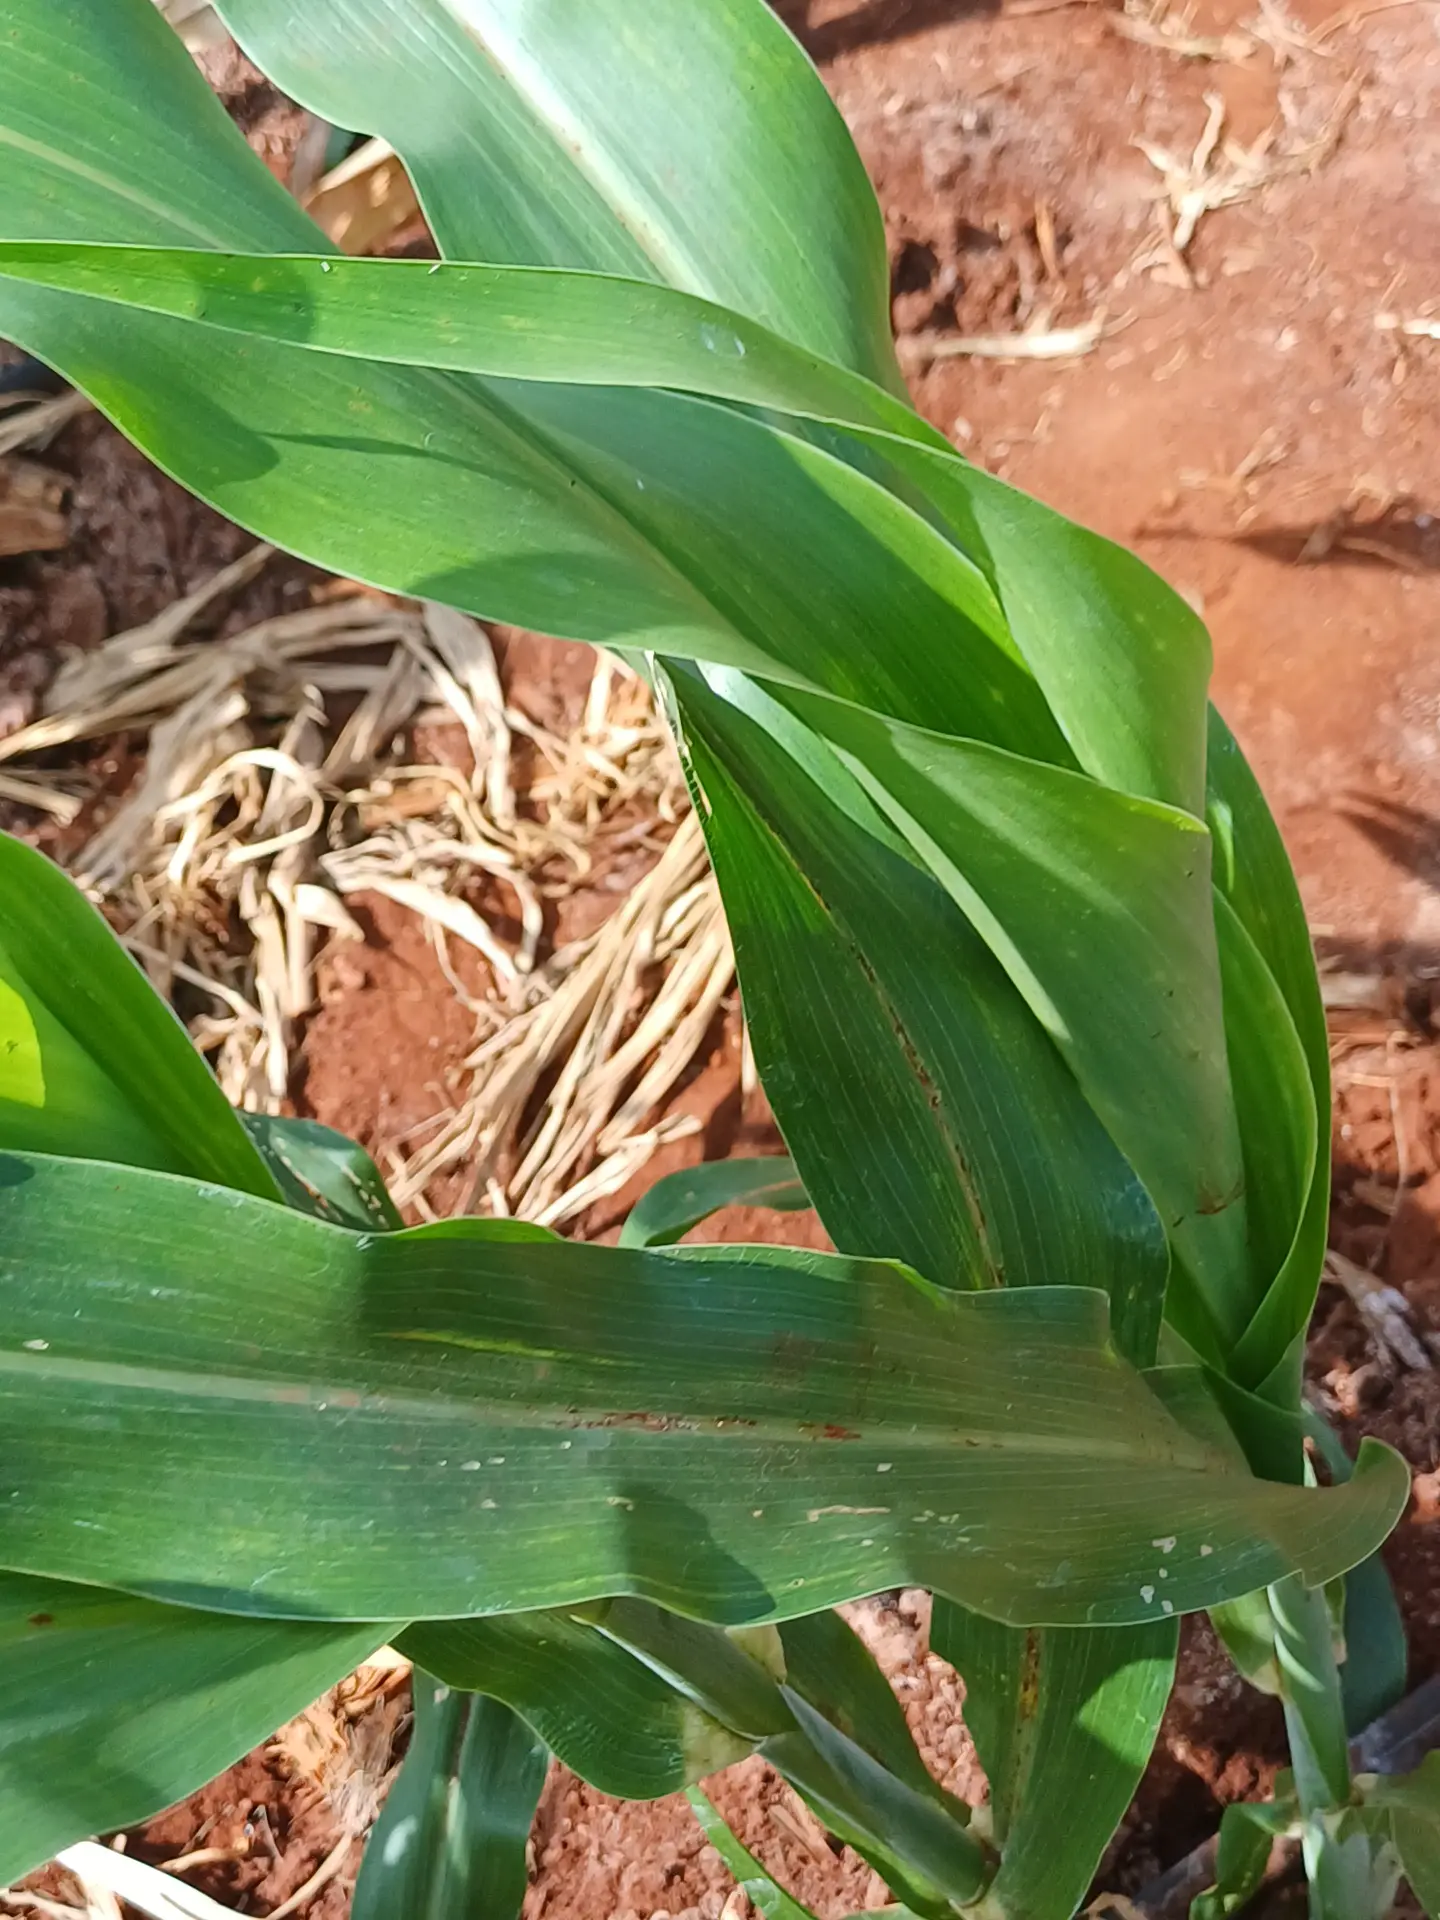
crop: sorghum
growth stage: vegetative
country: Kenya
